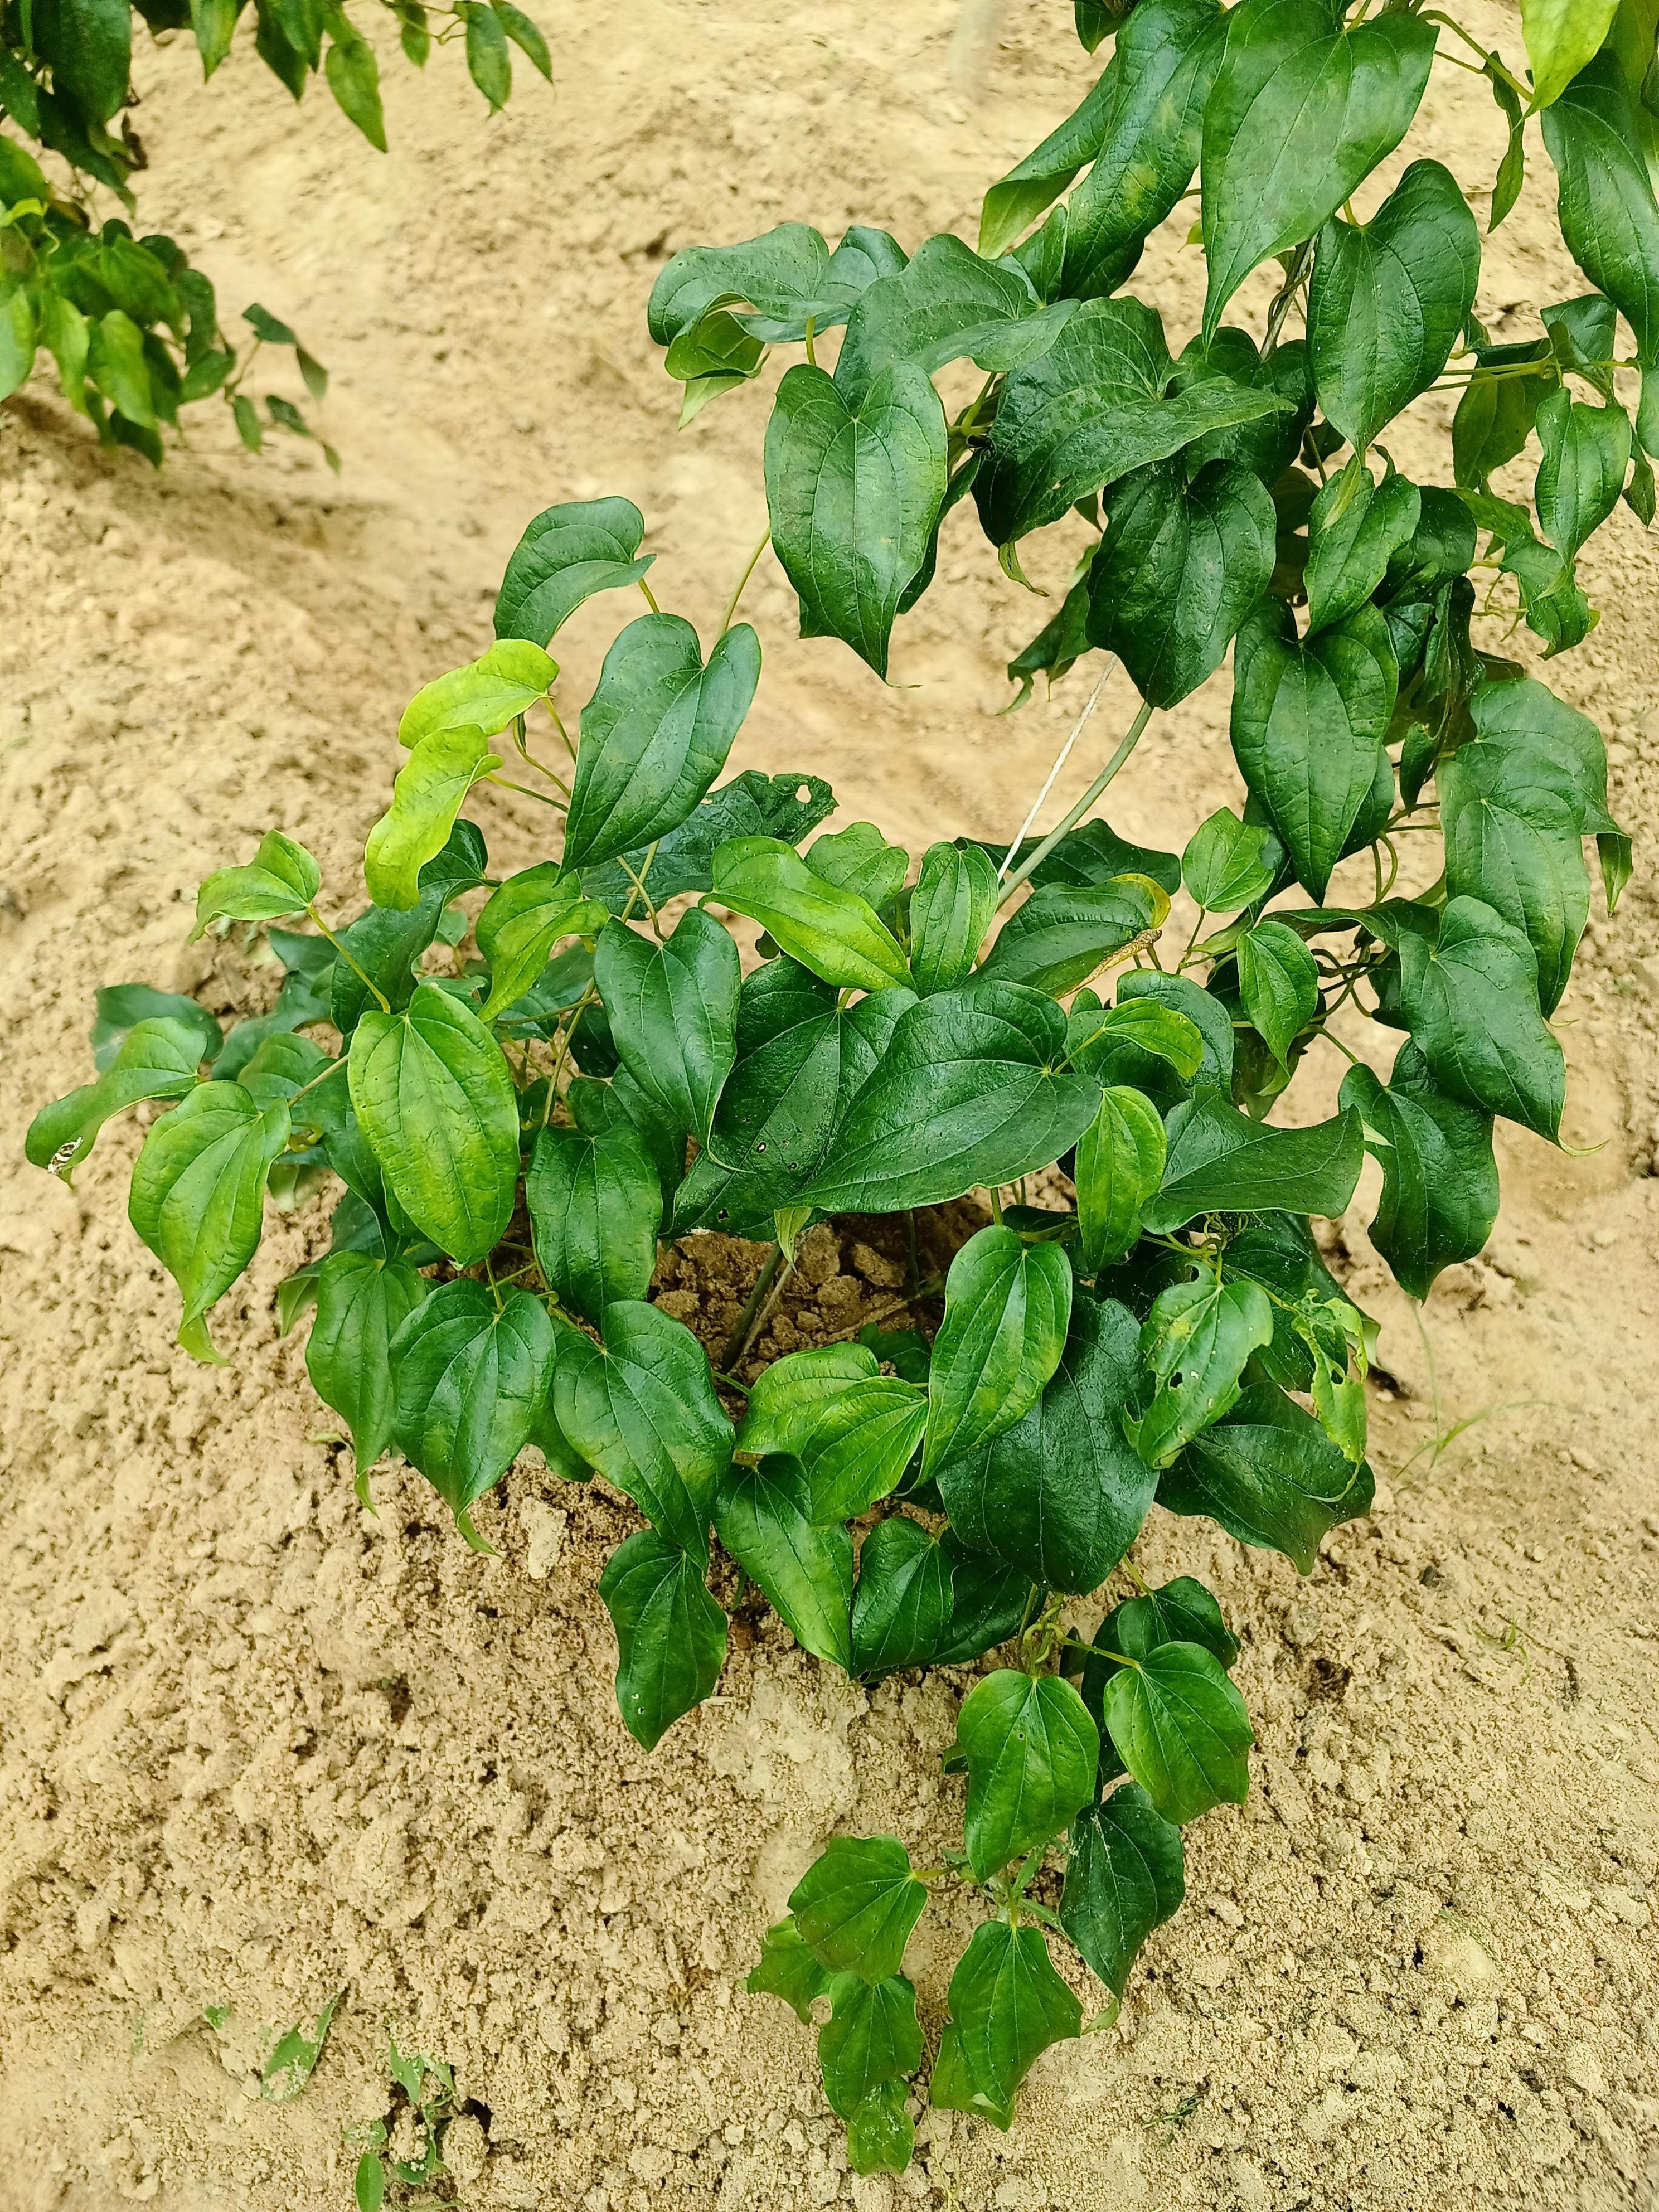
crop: yam
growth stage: vegetative
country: Nigeria
